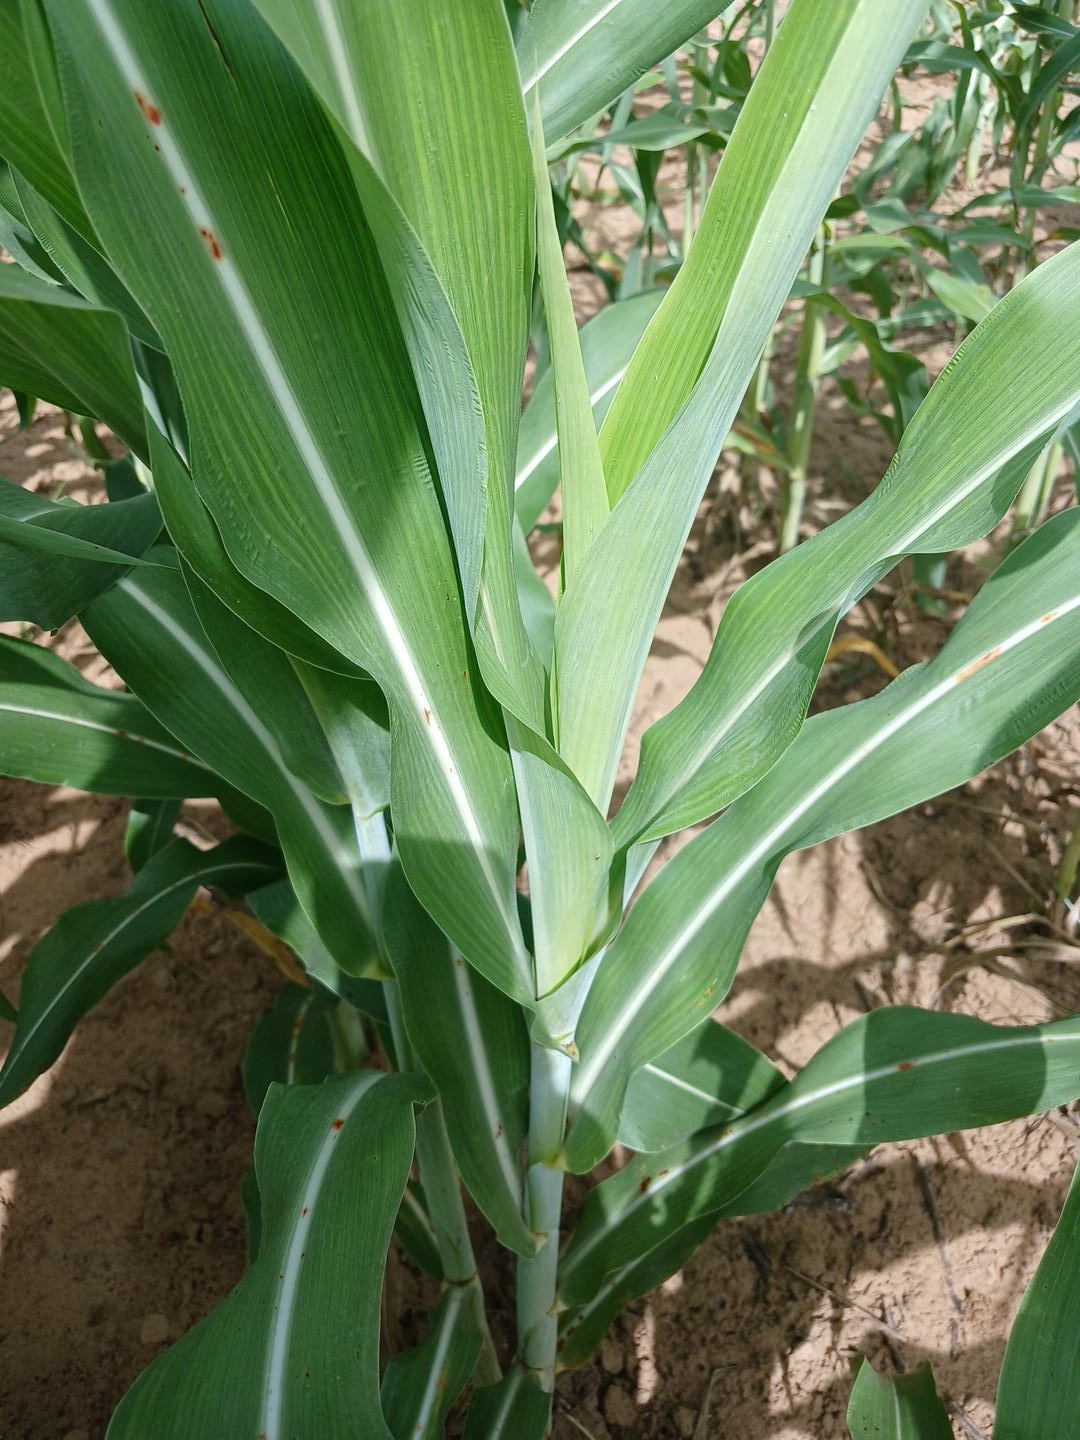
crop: sorghum
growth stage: vegetative
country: Senegal
